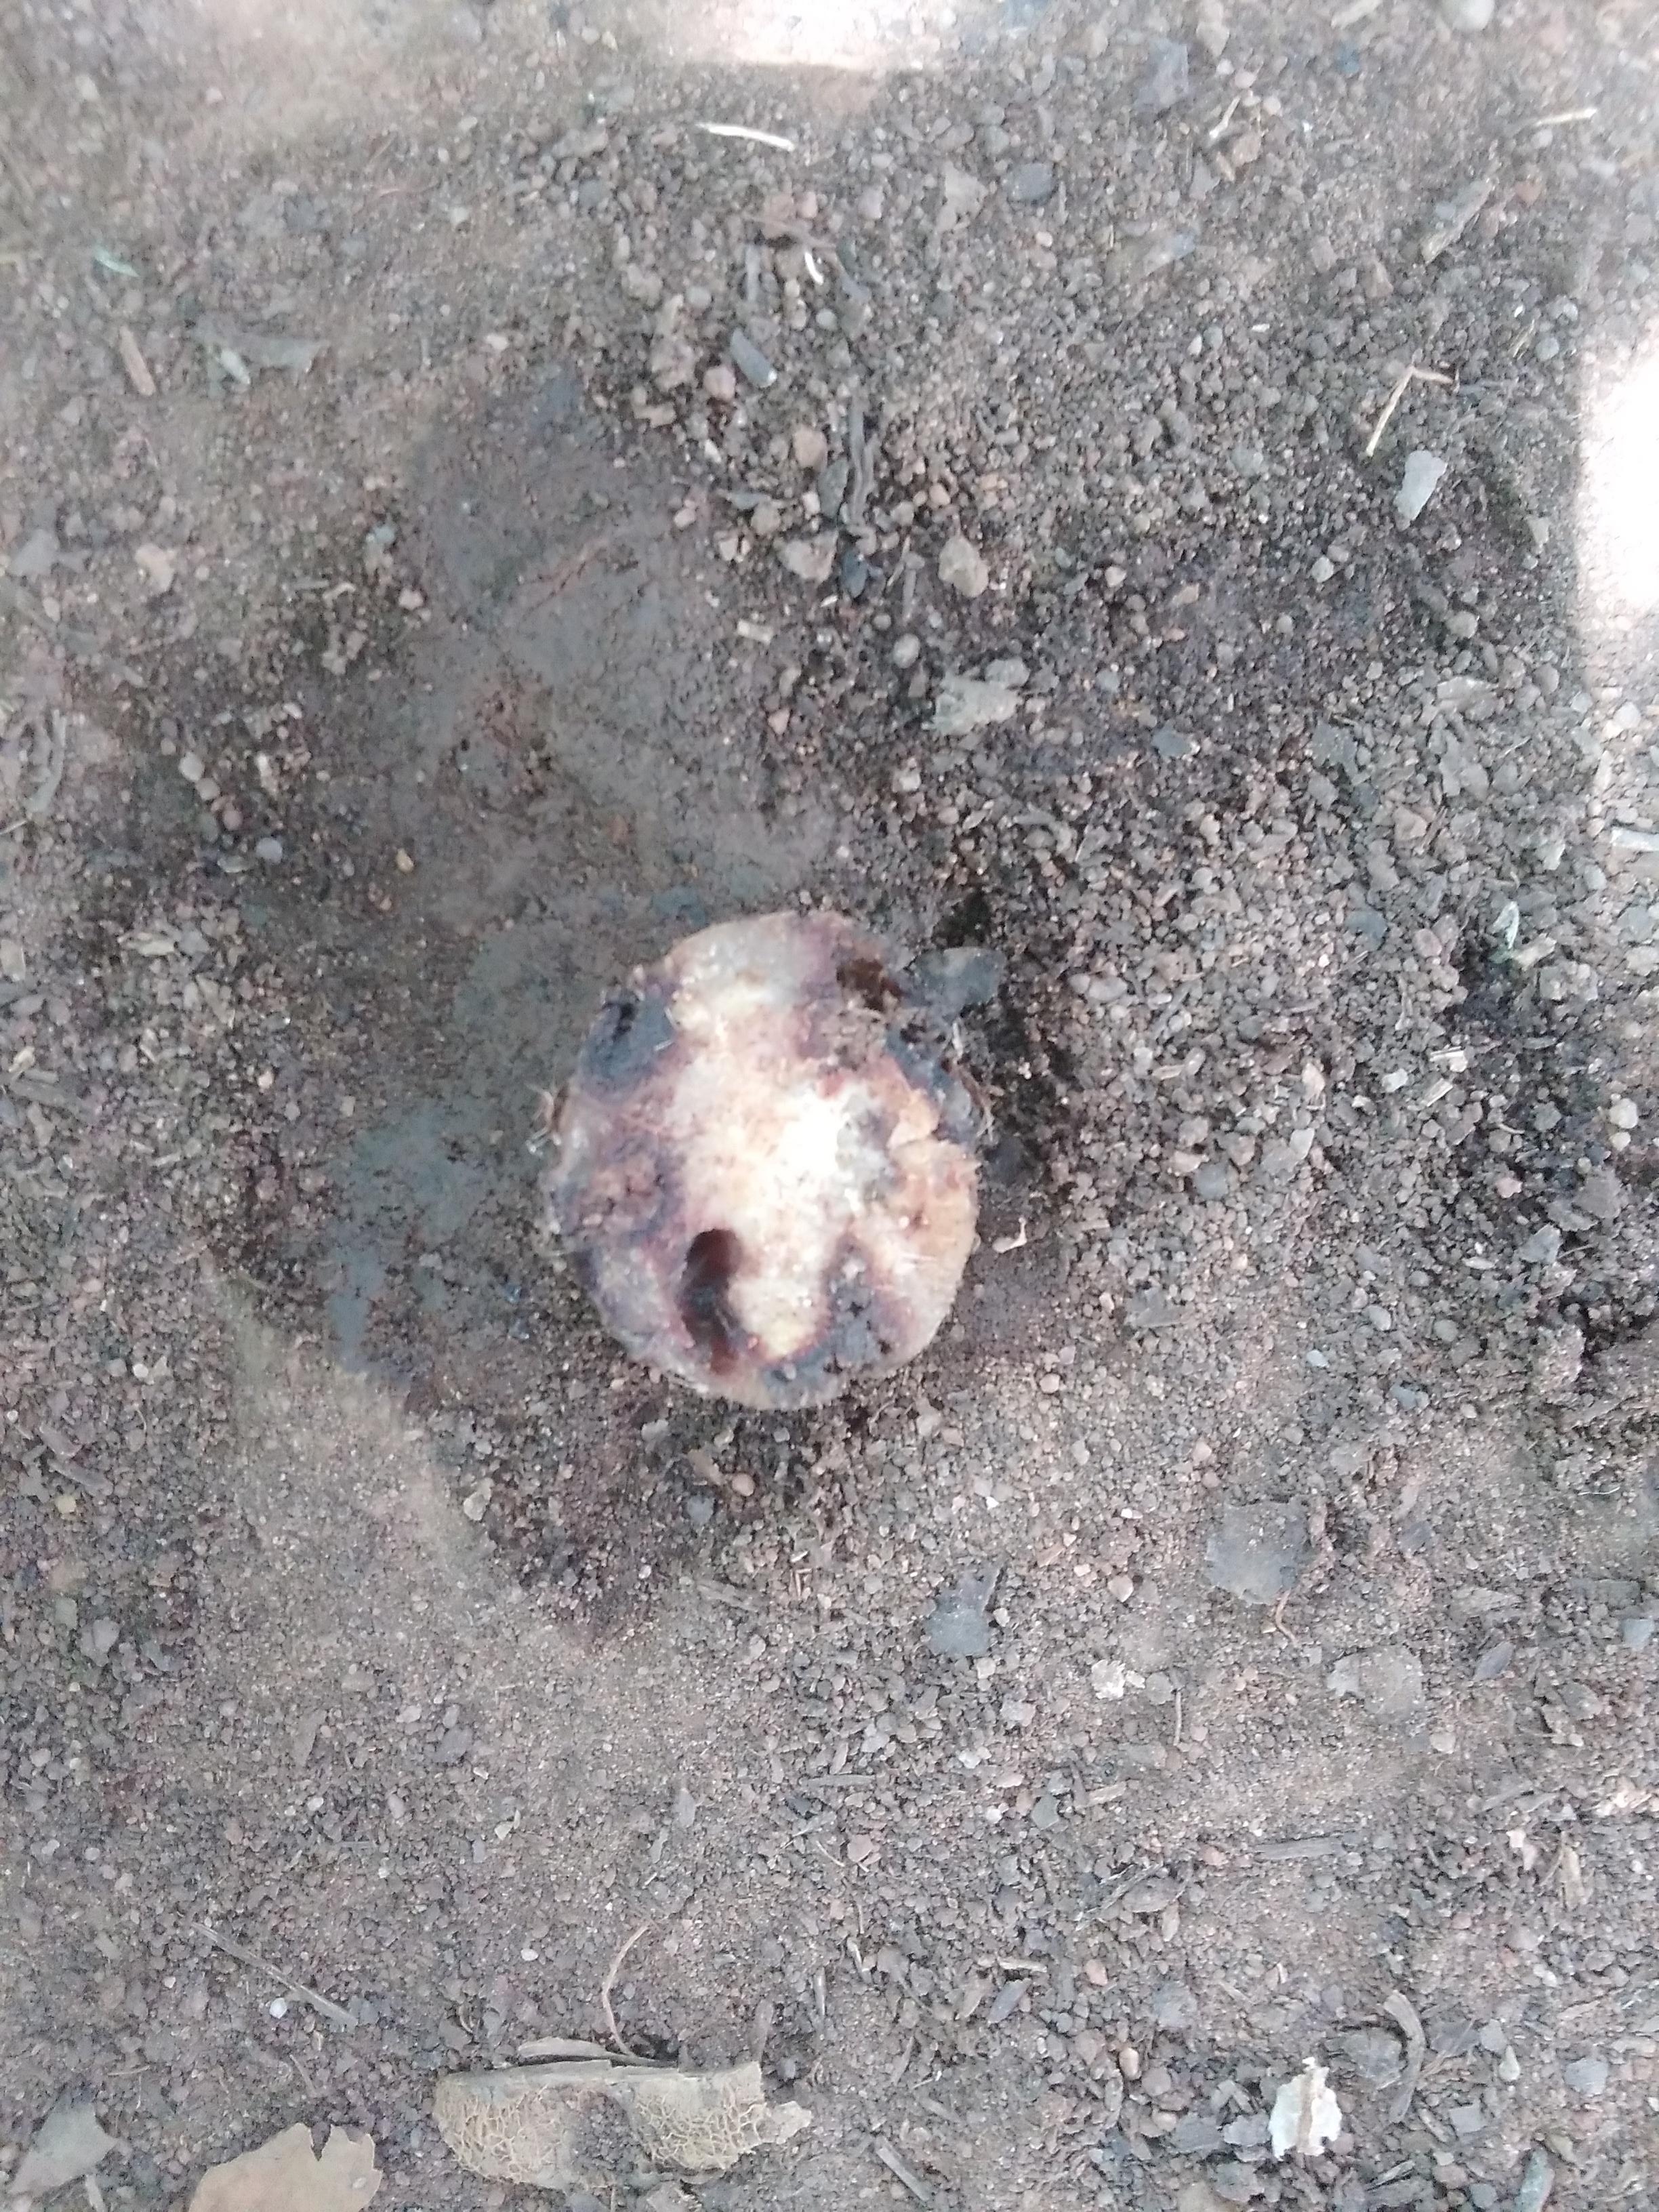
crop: banana
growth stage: vegetative
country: Tanzania
